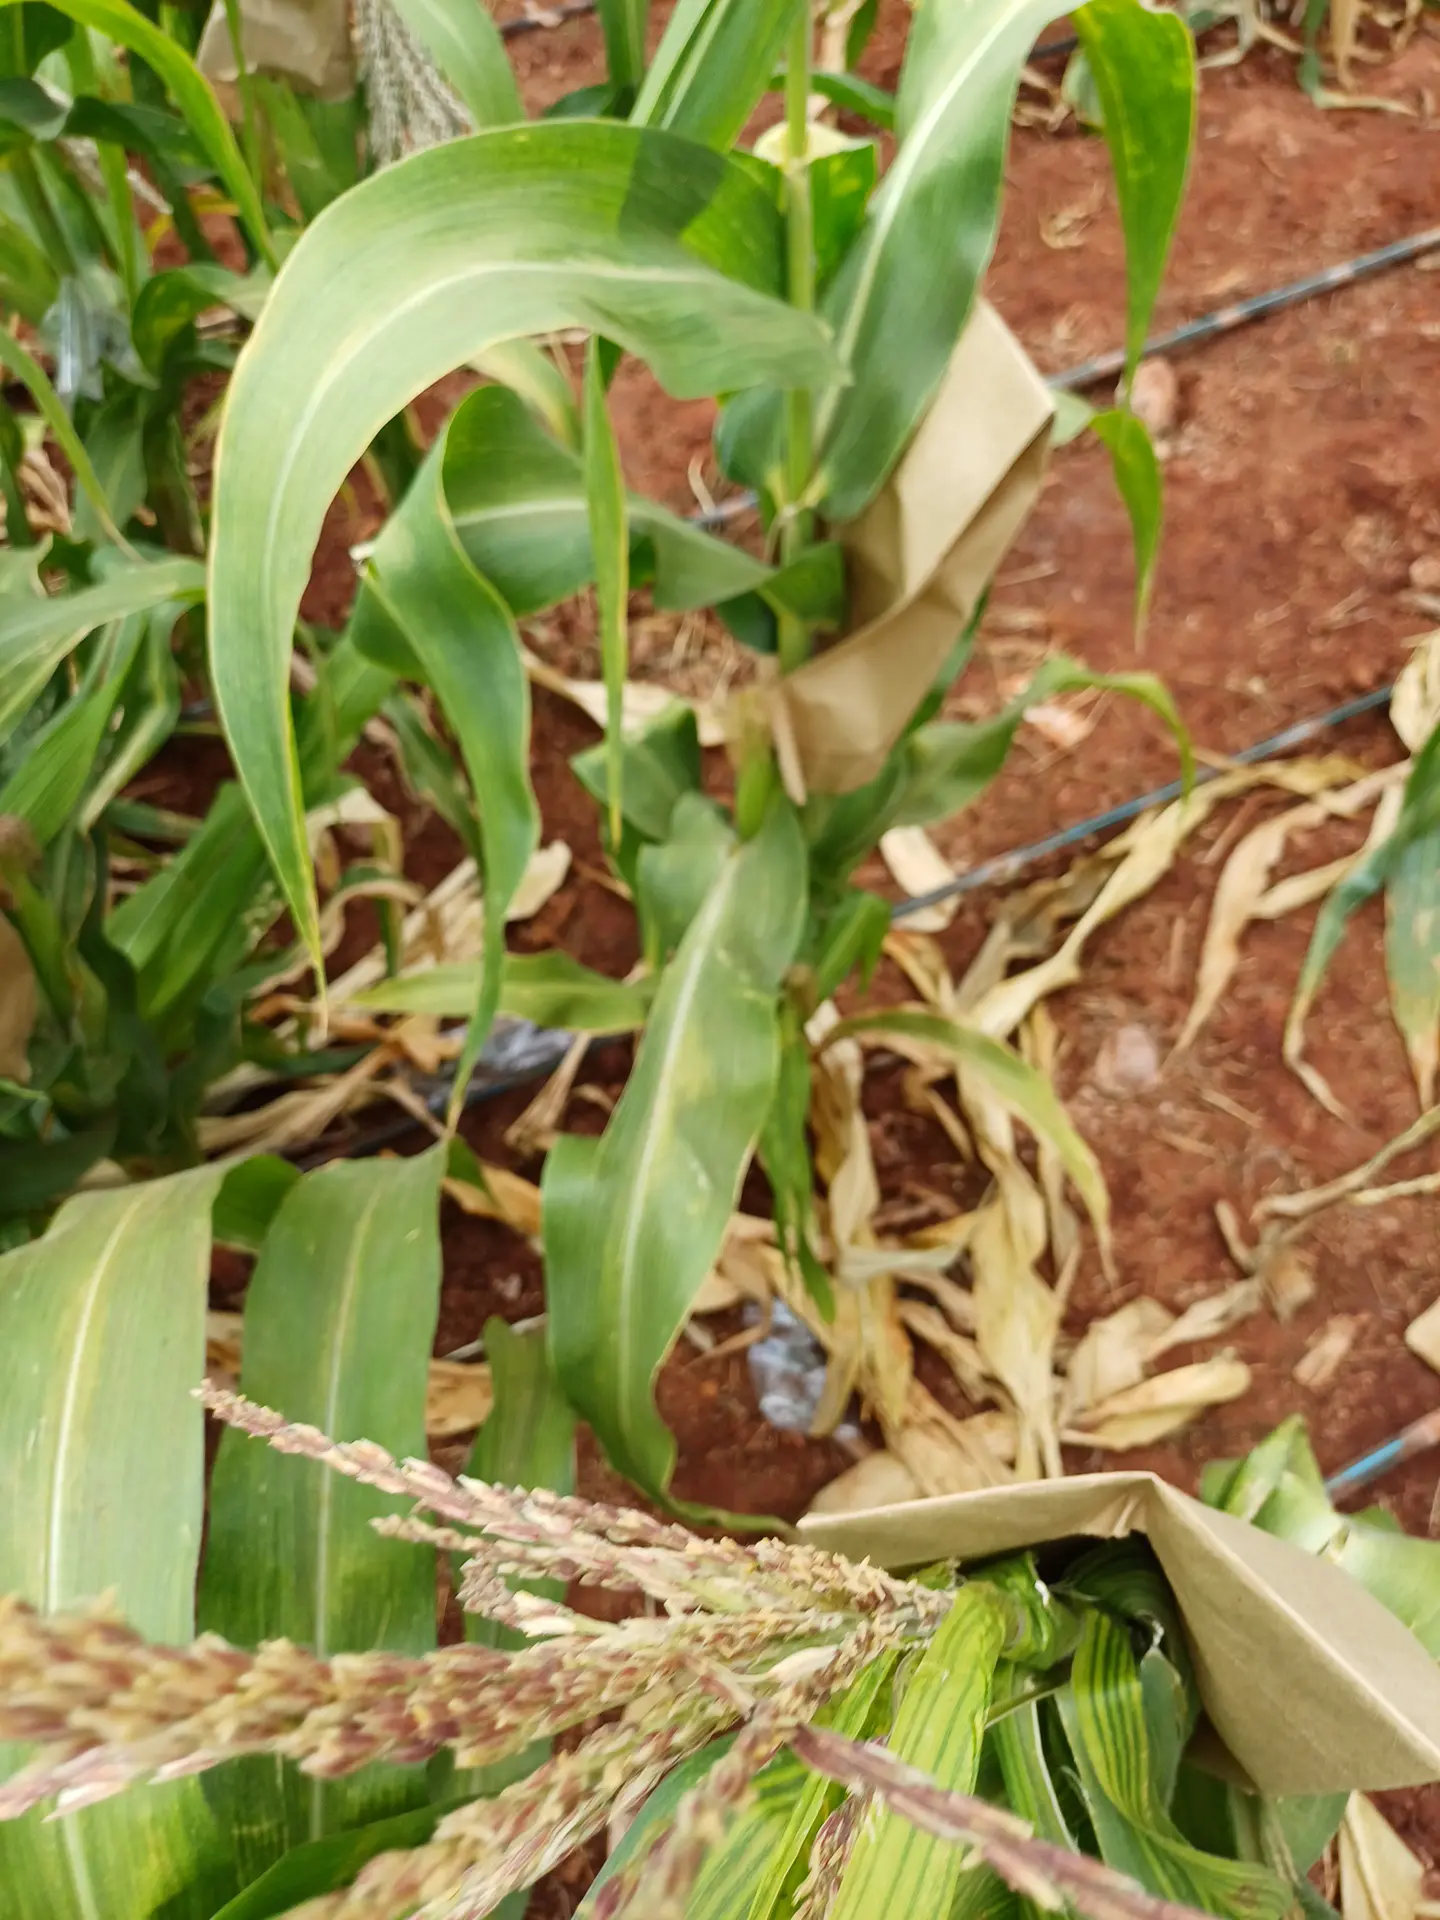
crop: maize
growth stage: flowering
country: Kenya
